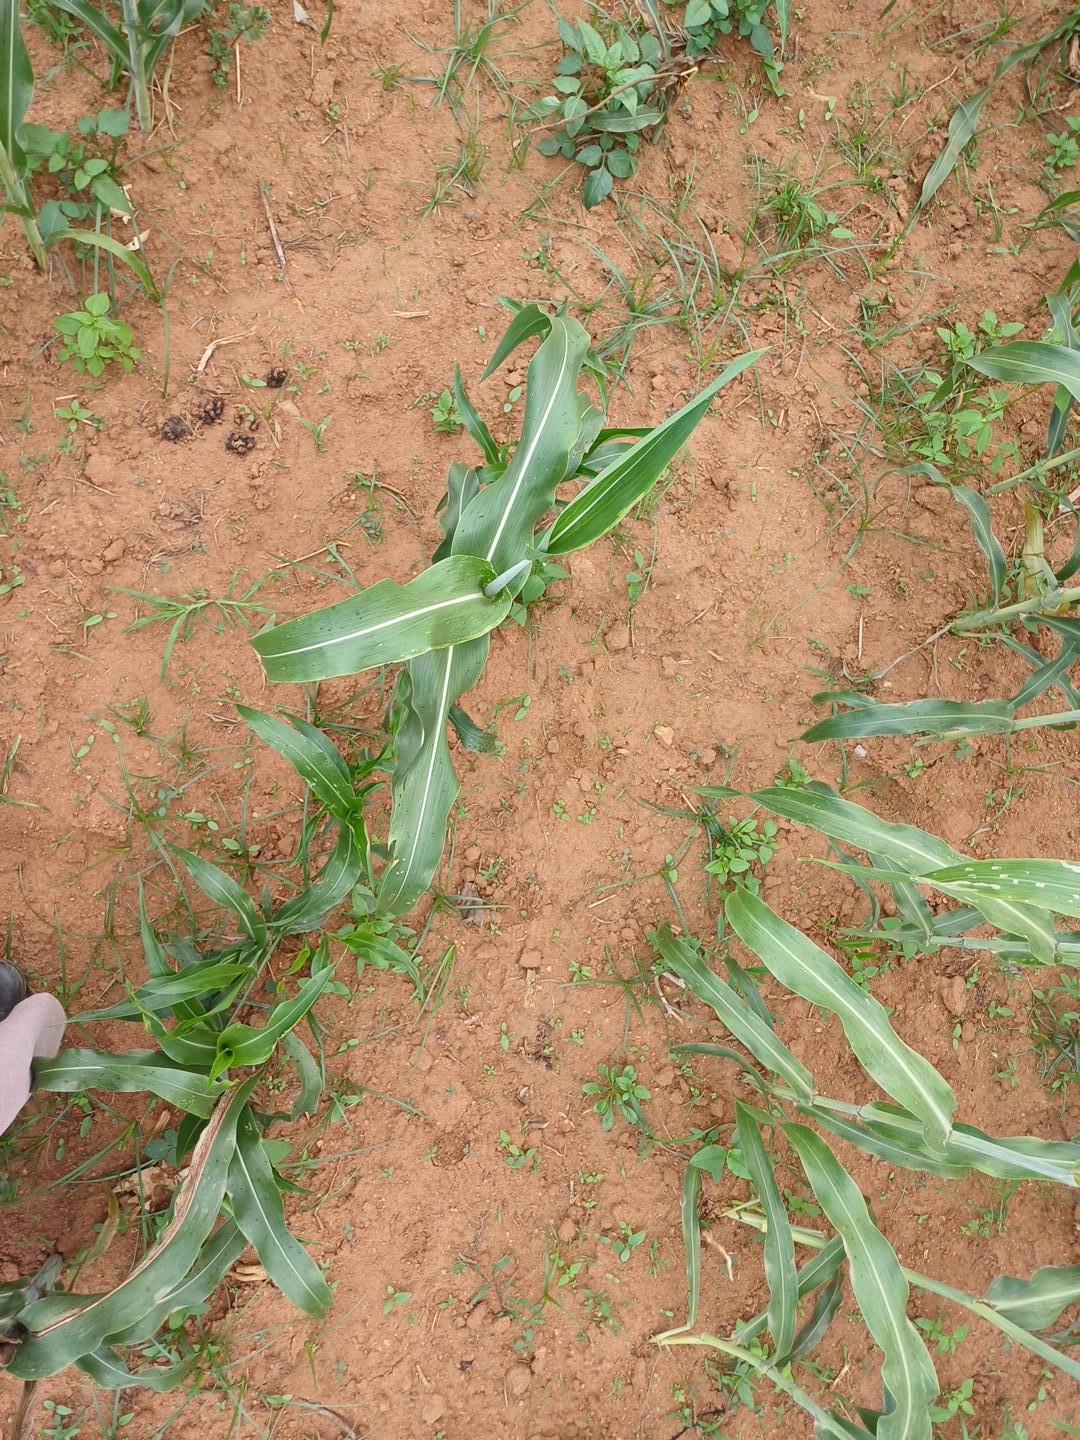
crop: sorghum
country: Kenya
